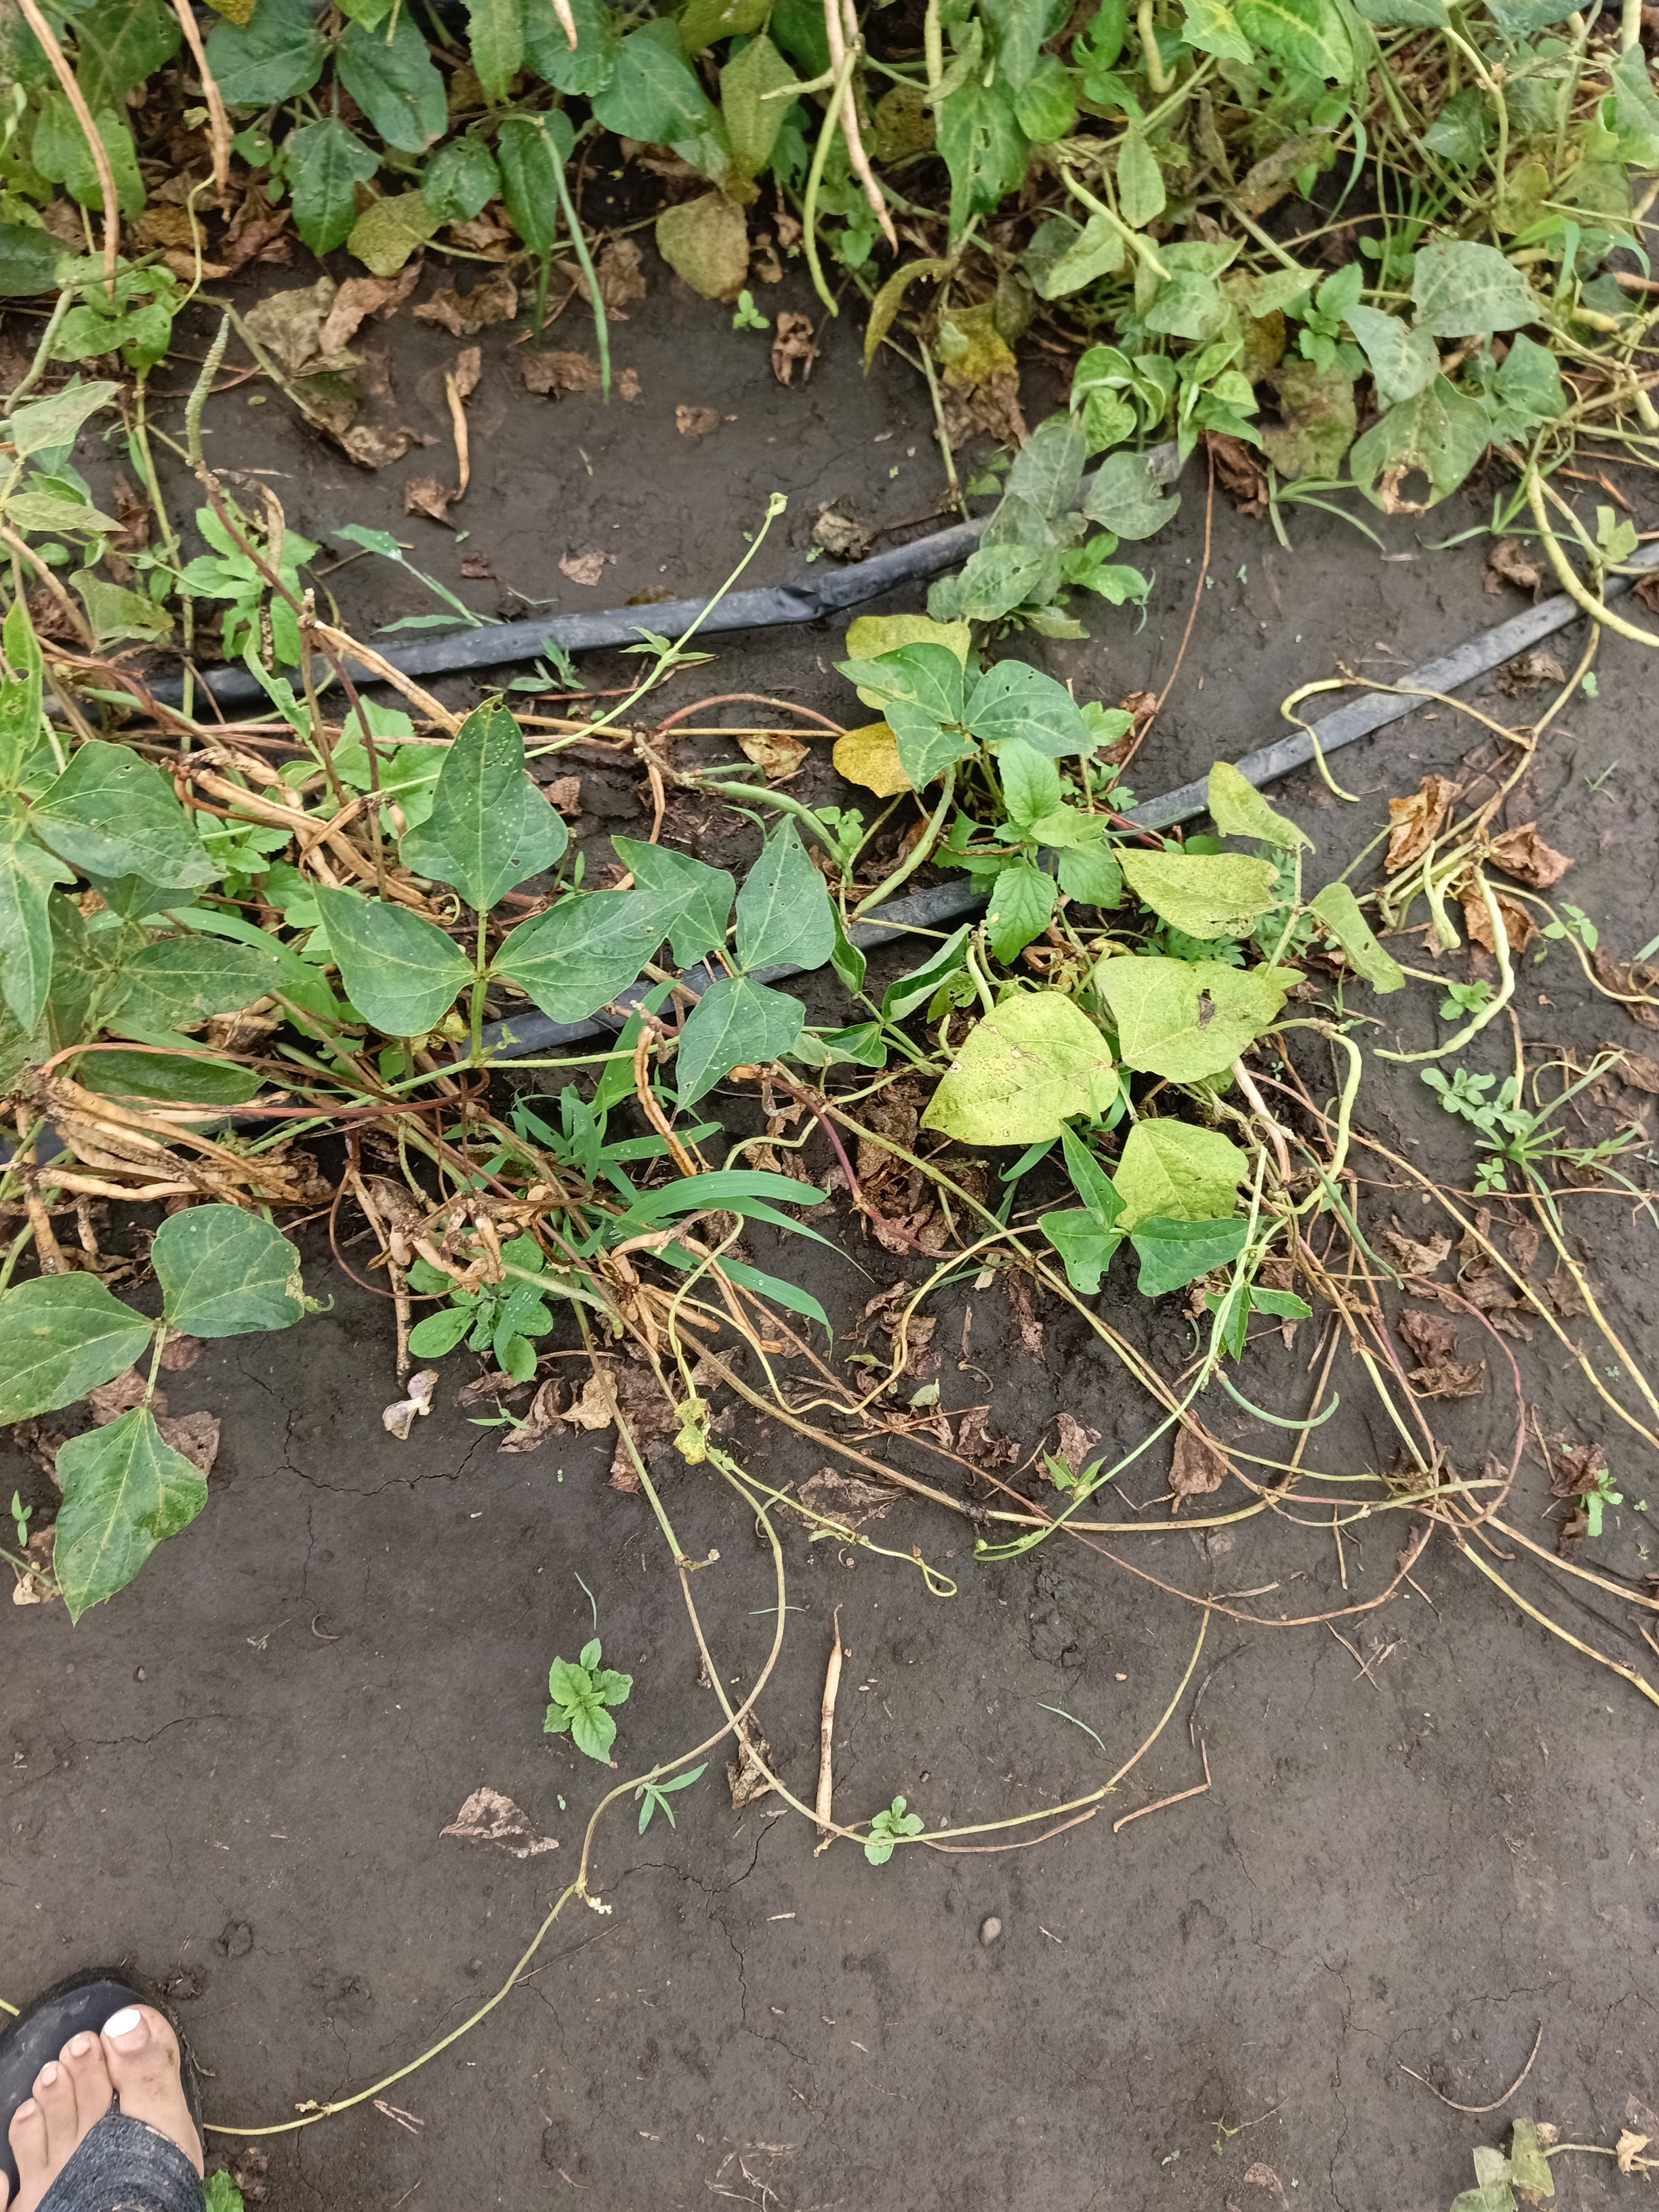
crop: cowpea
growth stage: development pod
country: Tanzania
